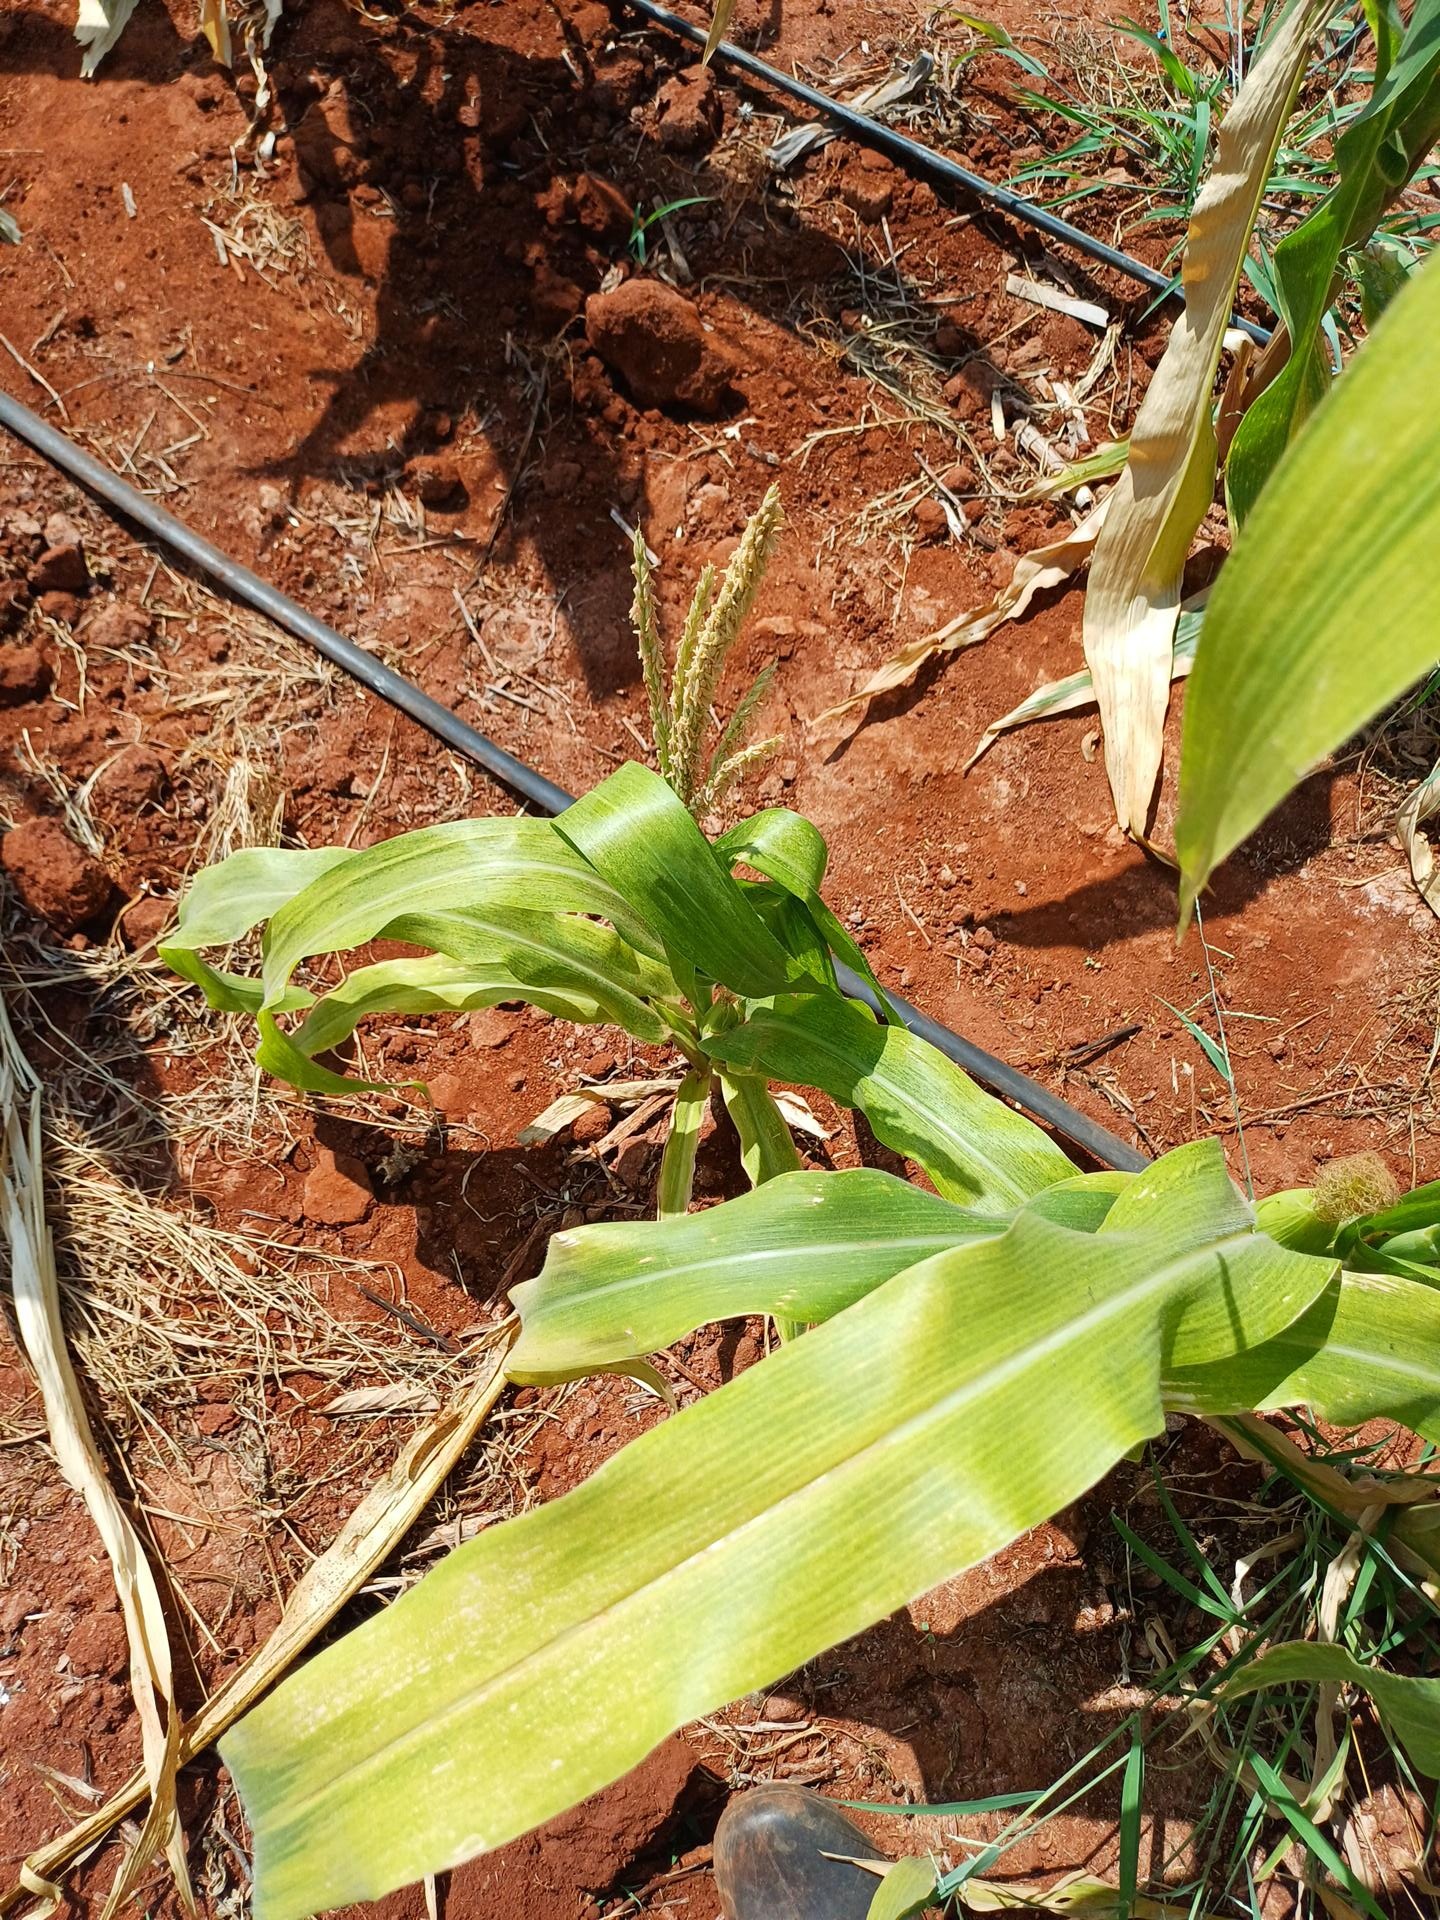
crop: maize
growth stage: flowering
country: Kenya
